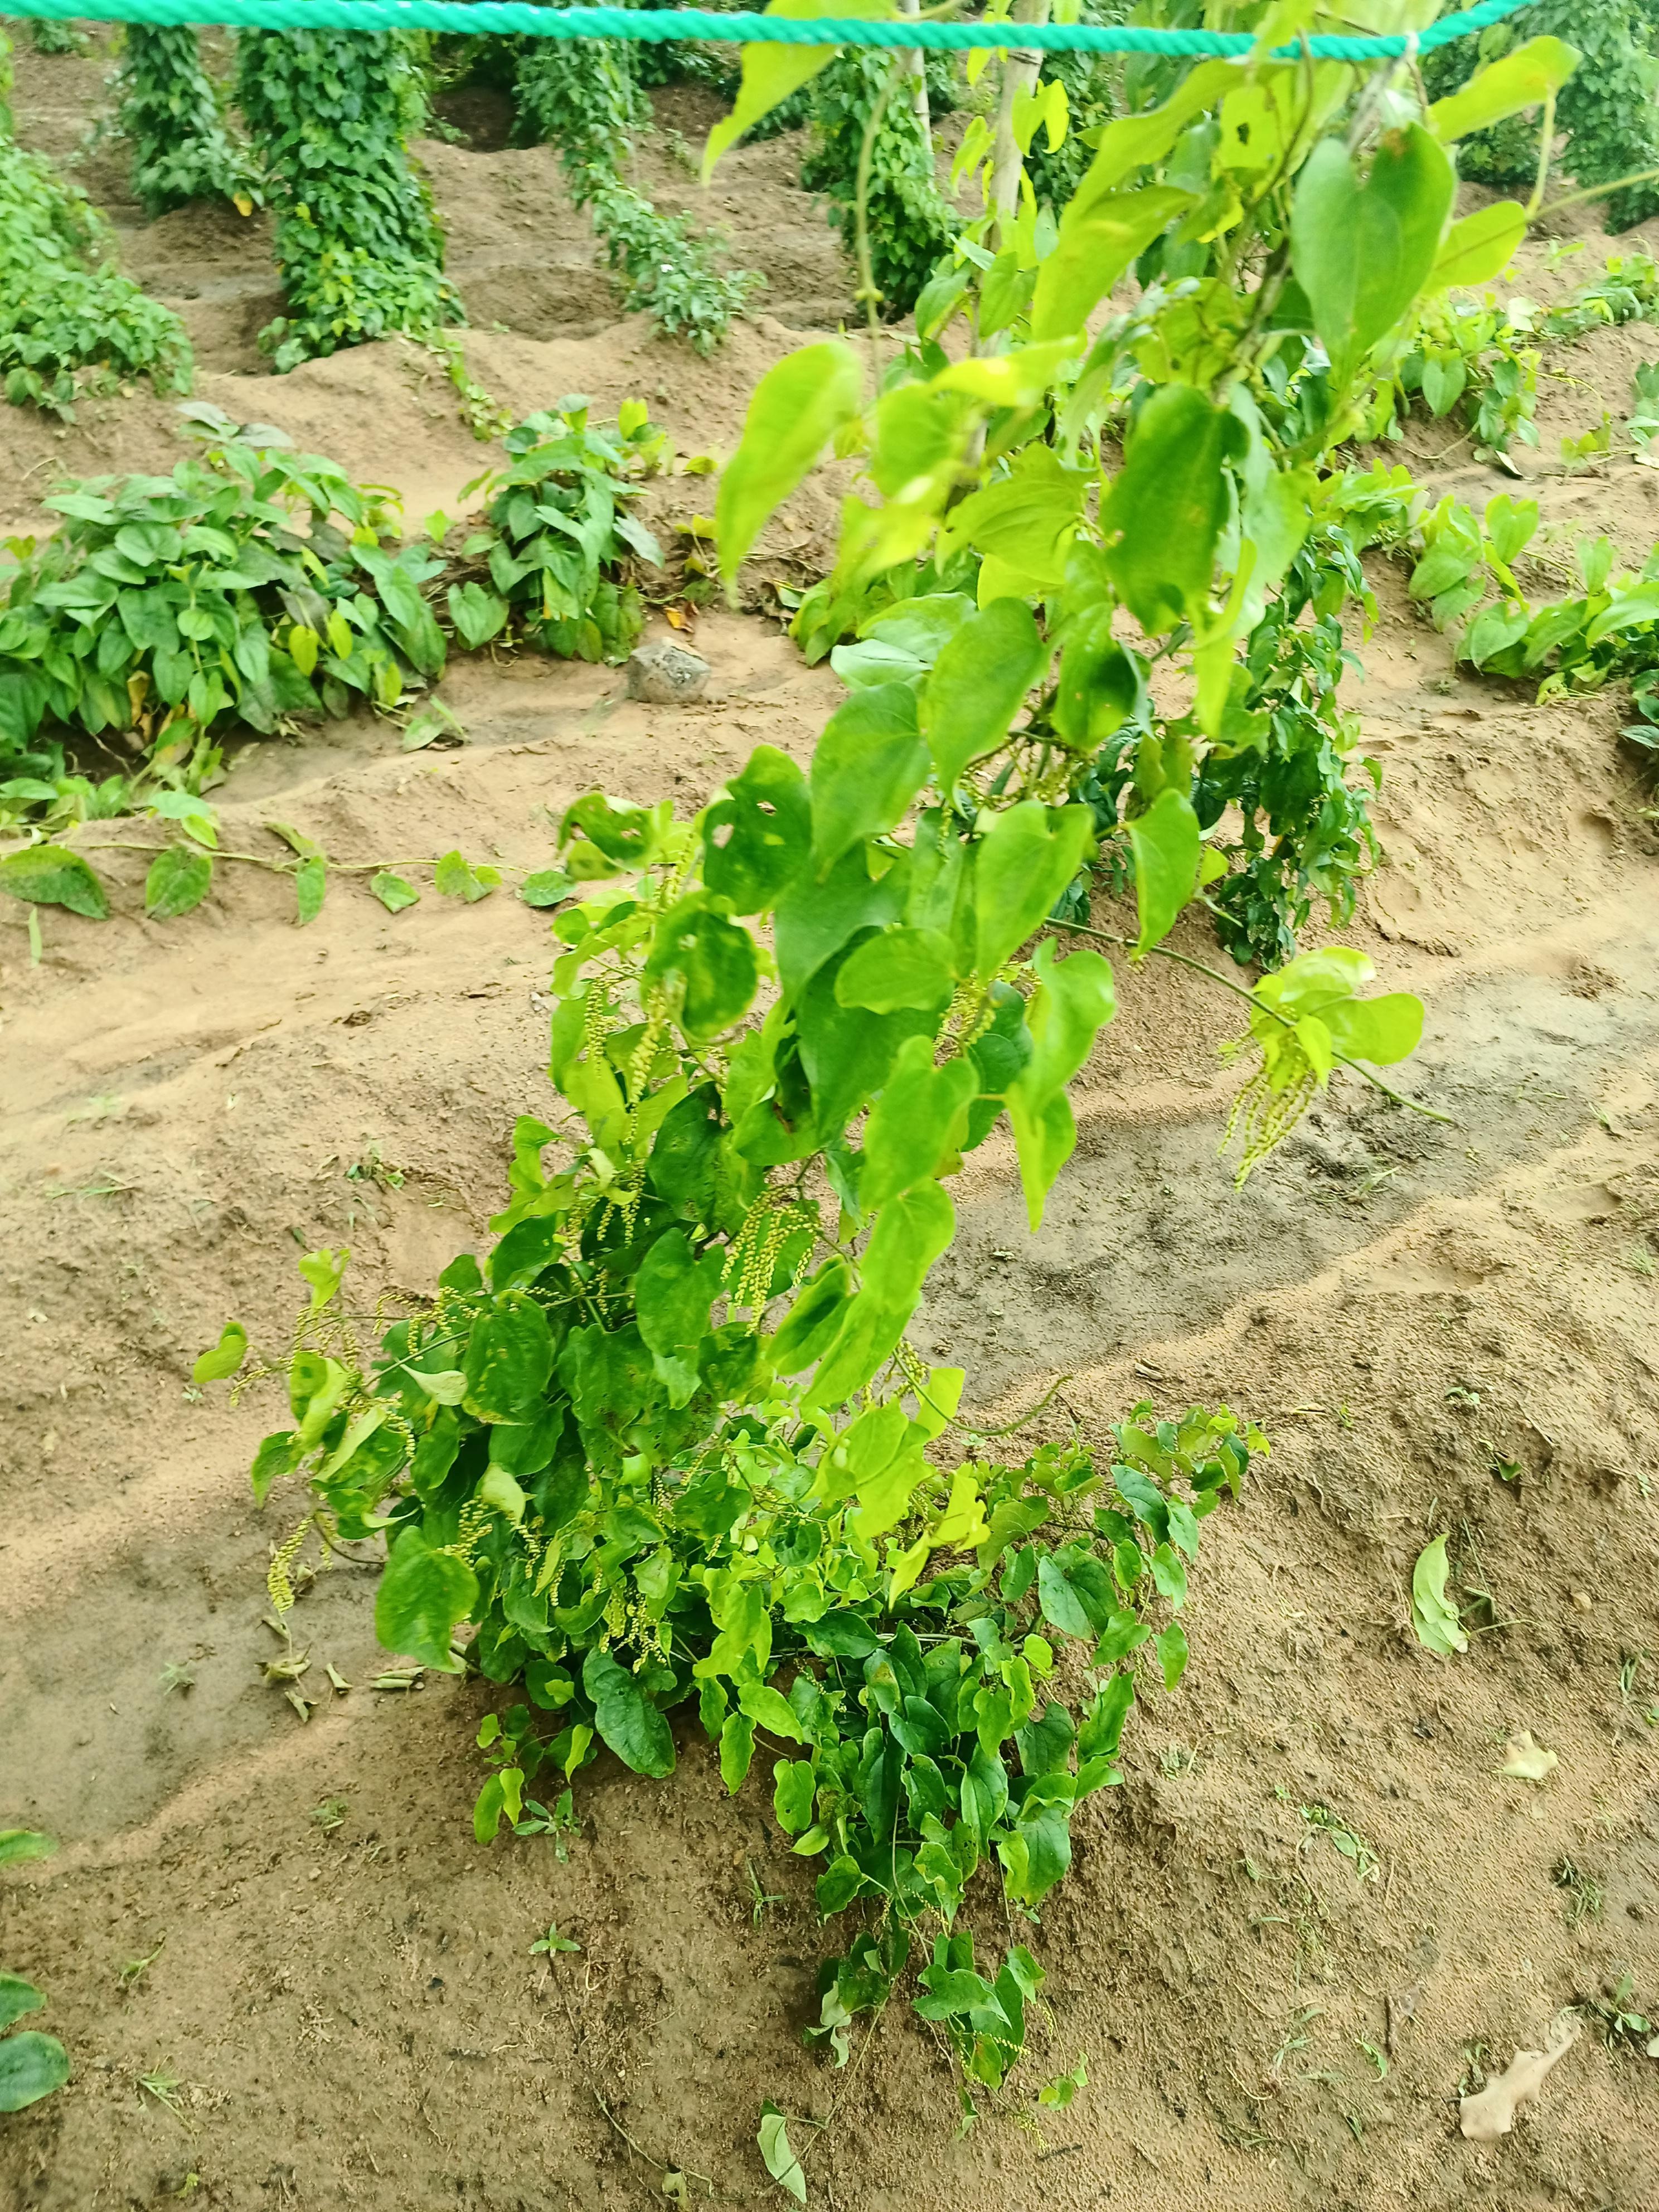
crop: yam
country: Nigeria
